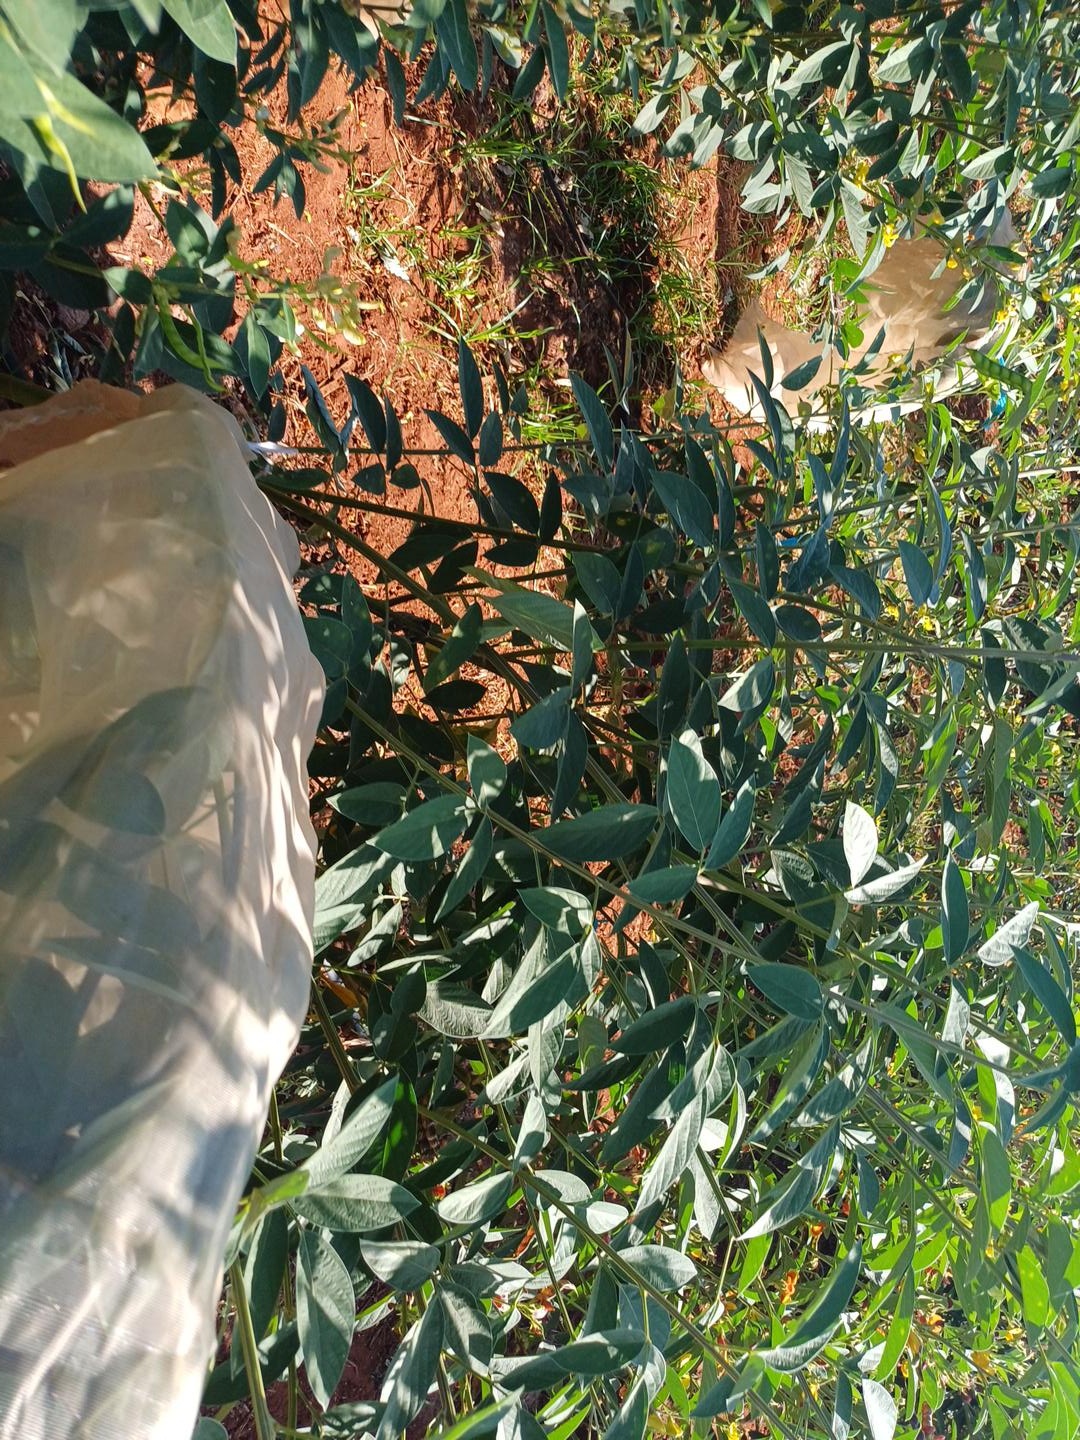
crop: pigeonpea
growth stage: flowering
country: Kenya
